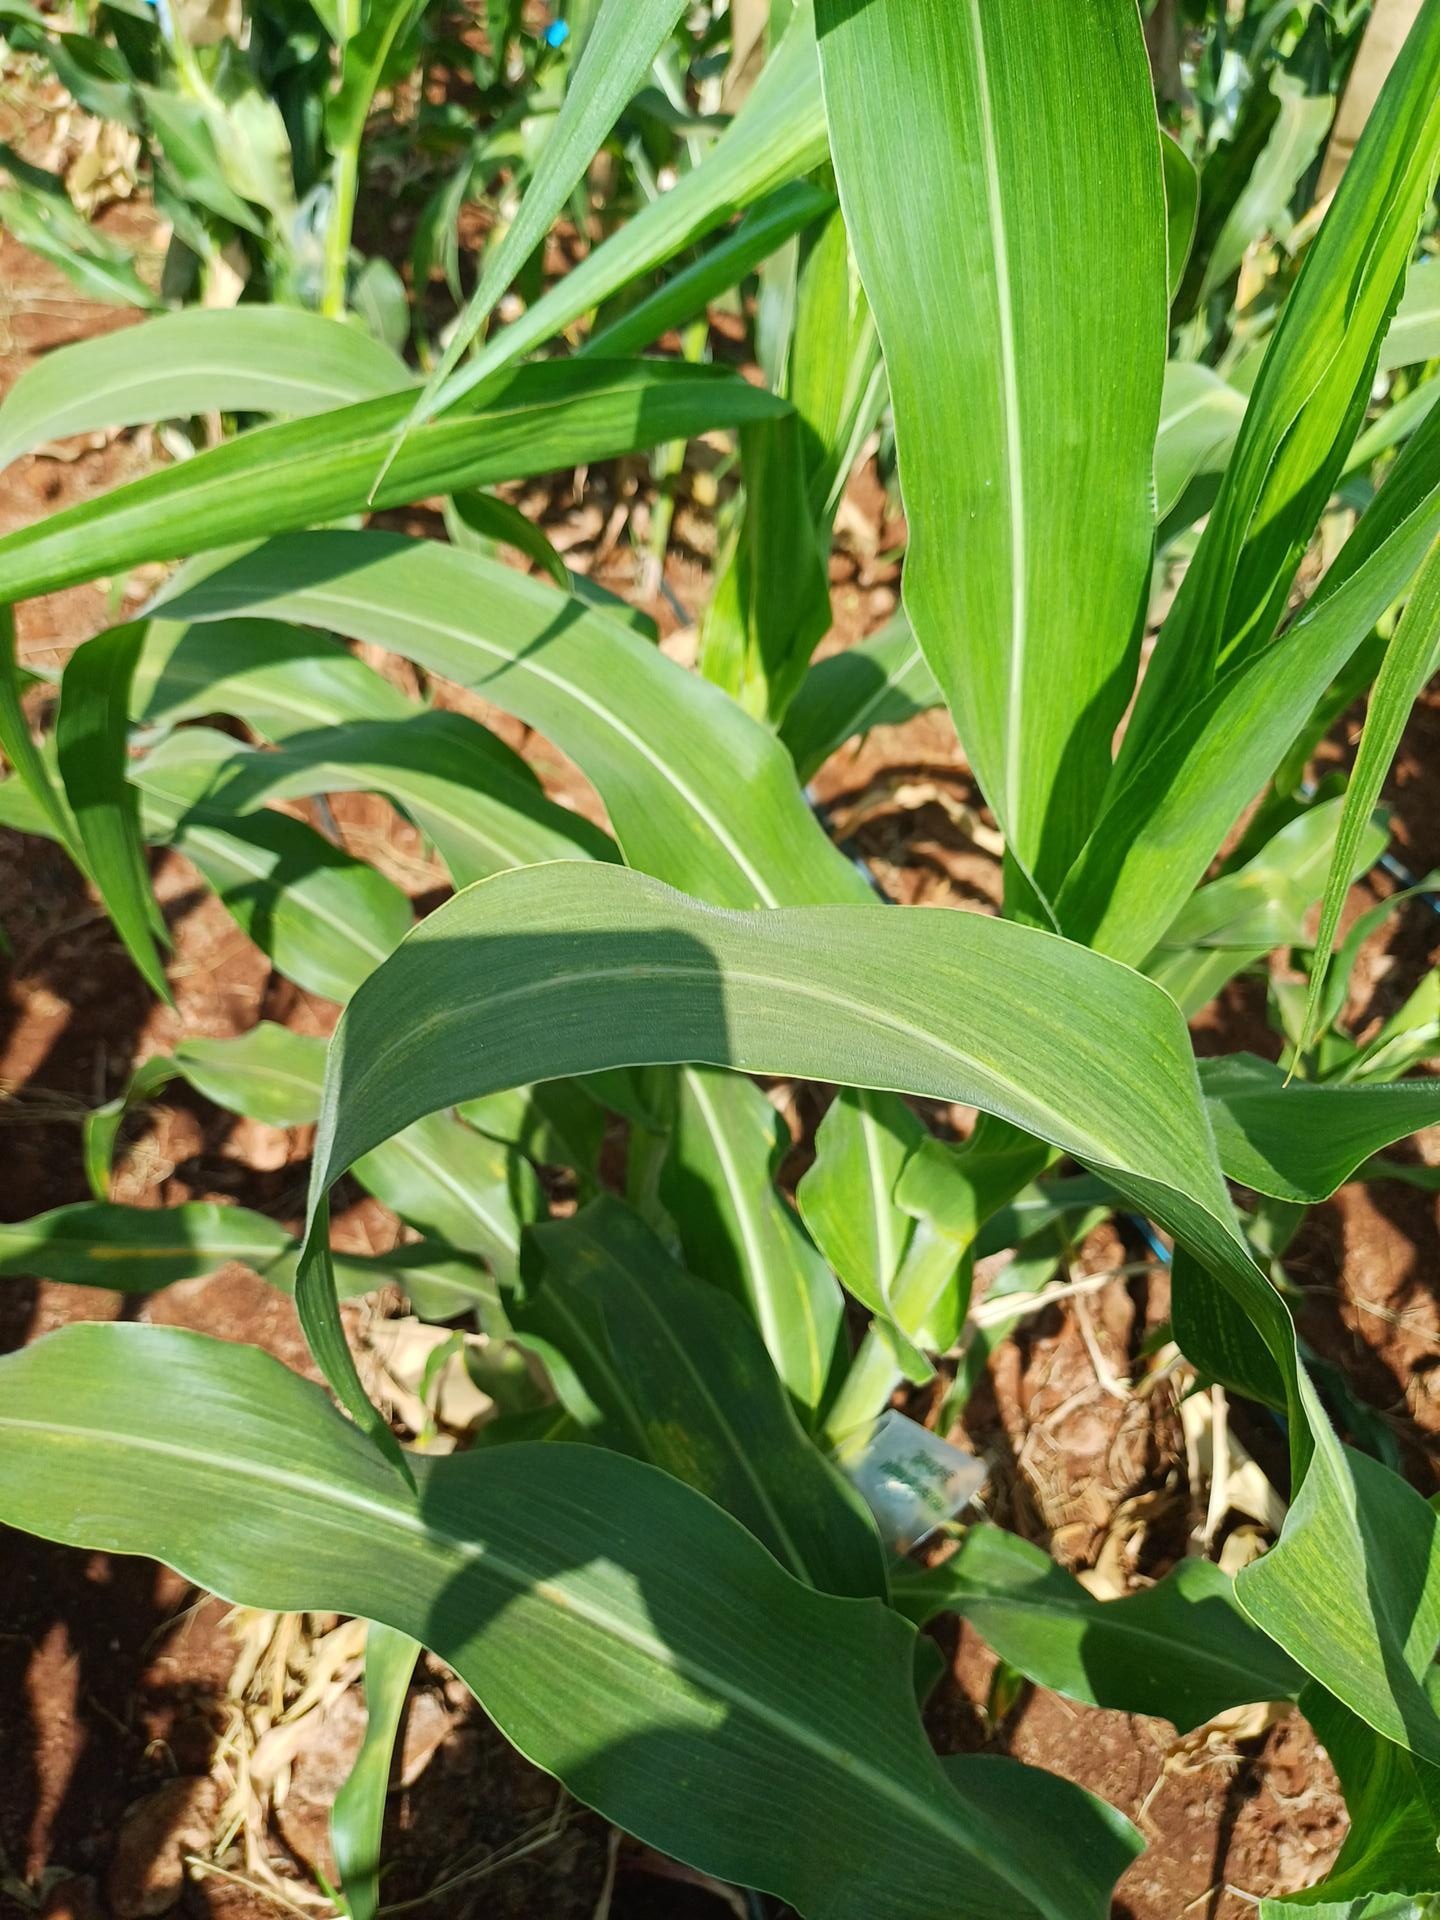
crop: maize
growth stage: vegetative
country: Kenya
